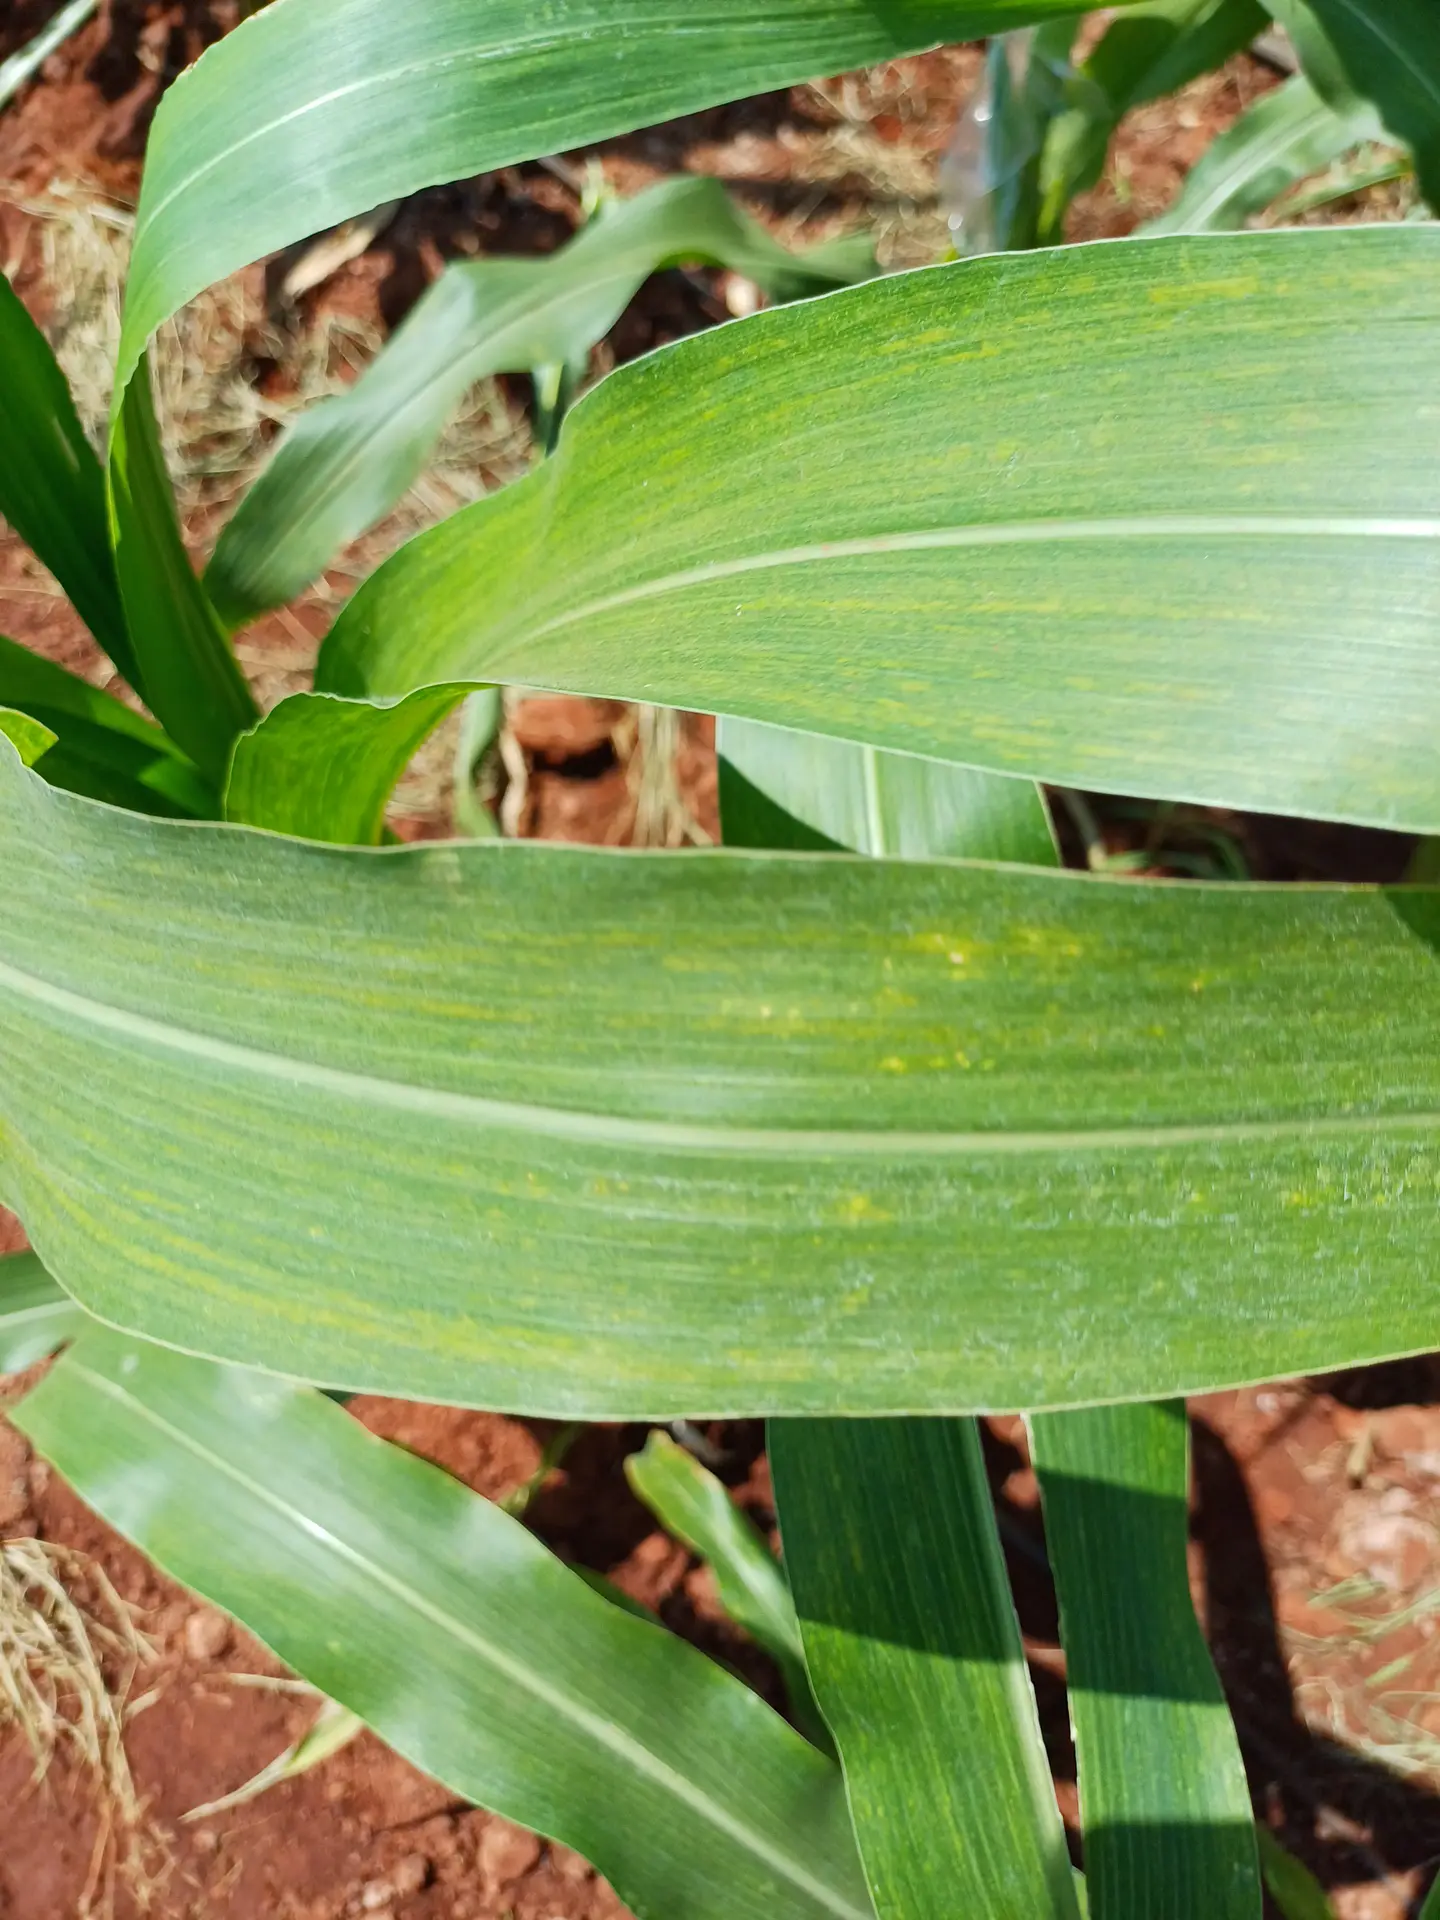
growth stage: vegetative
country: Kenya
